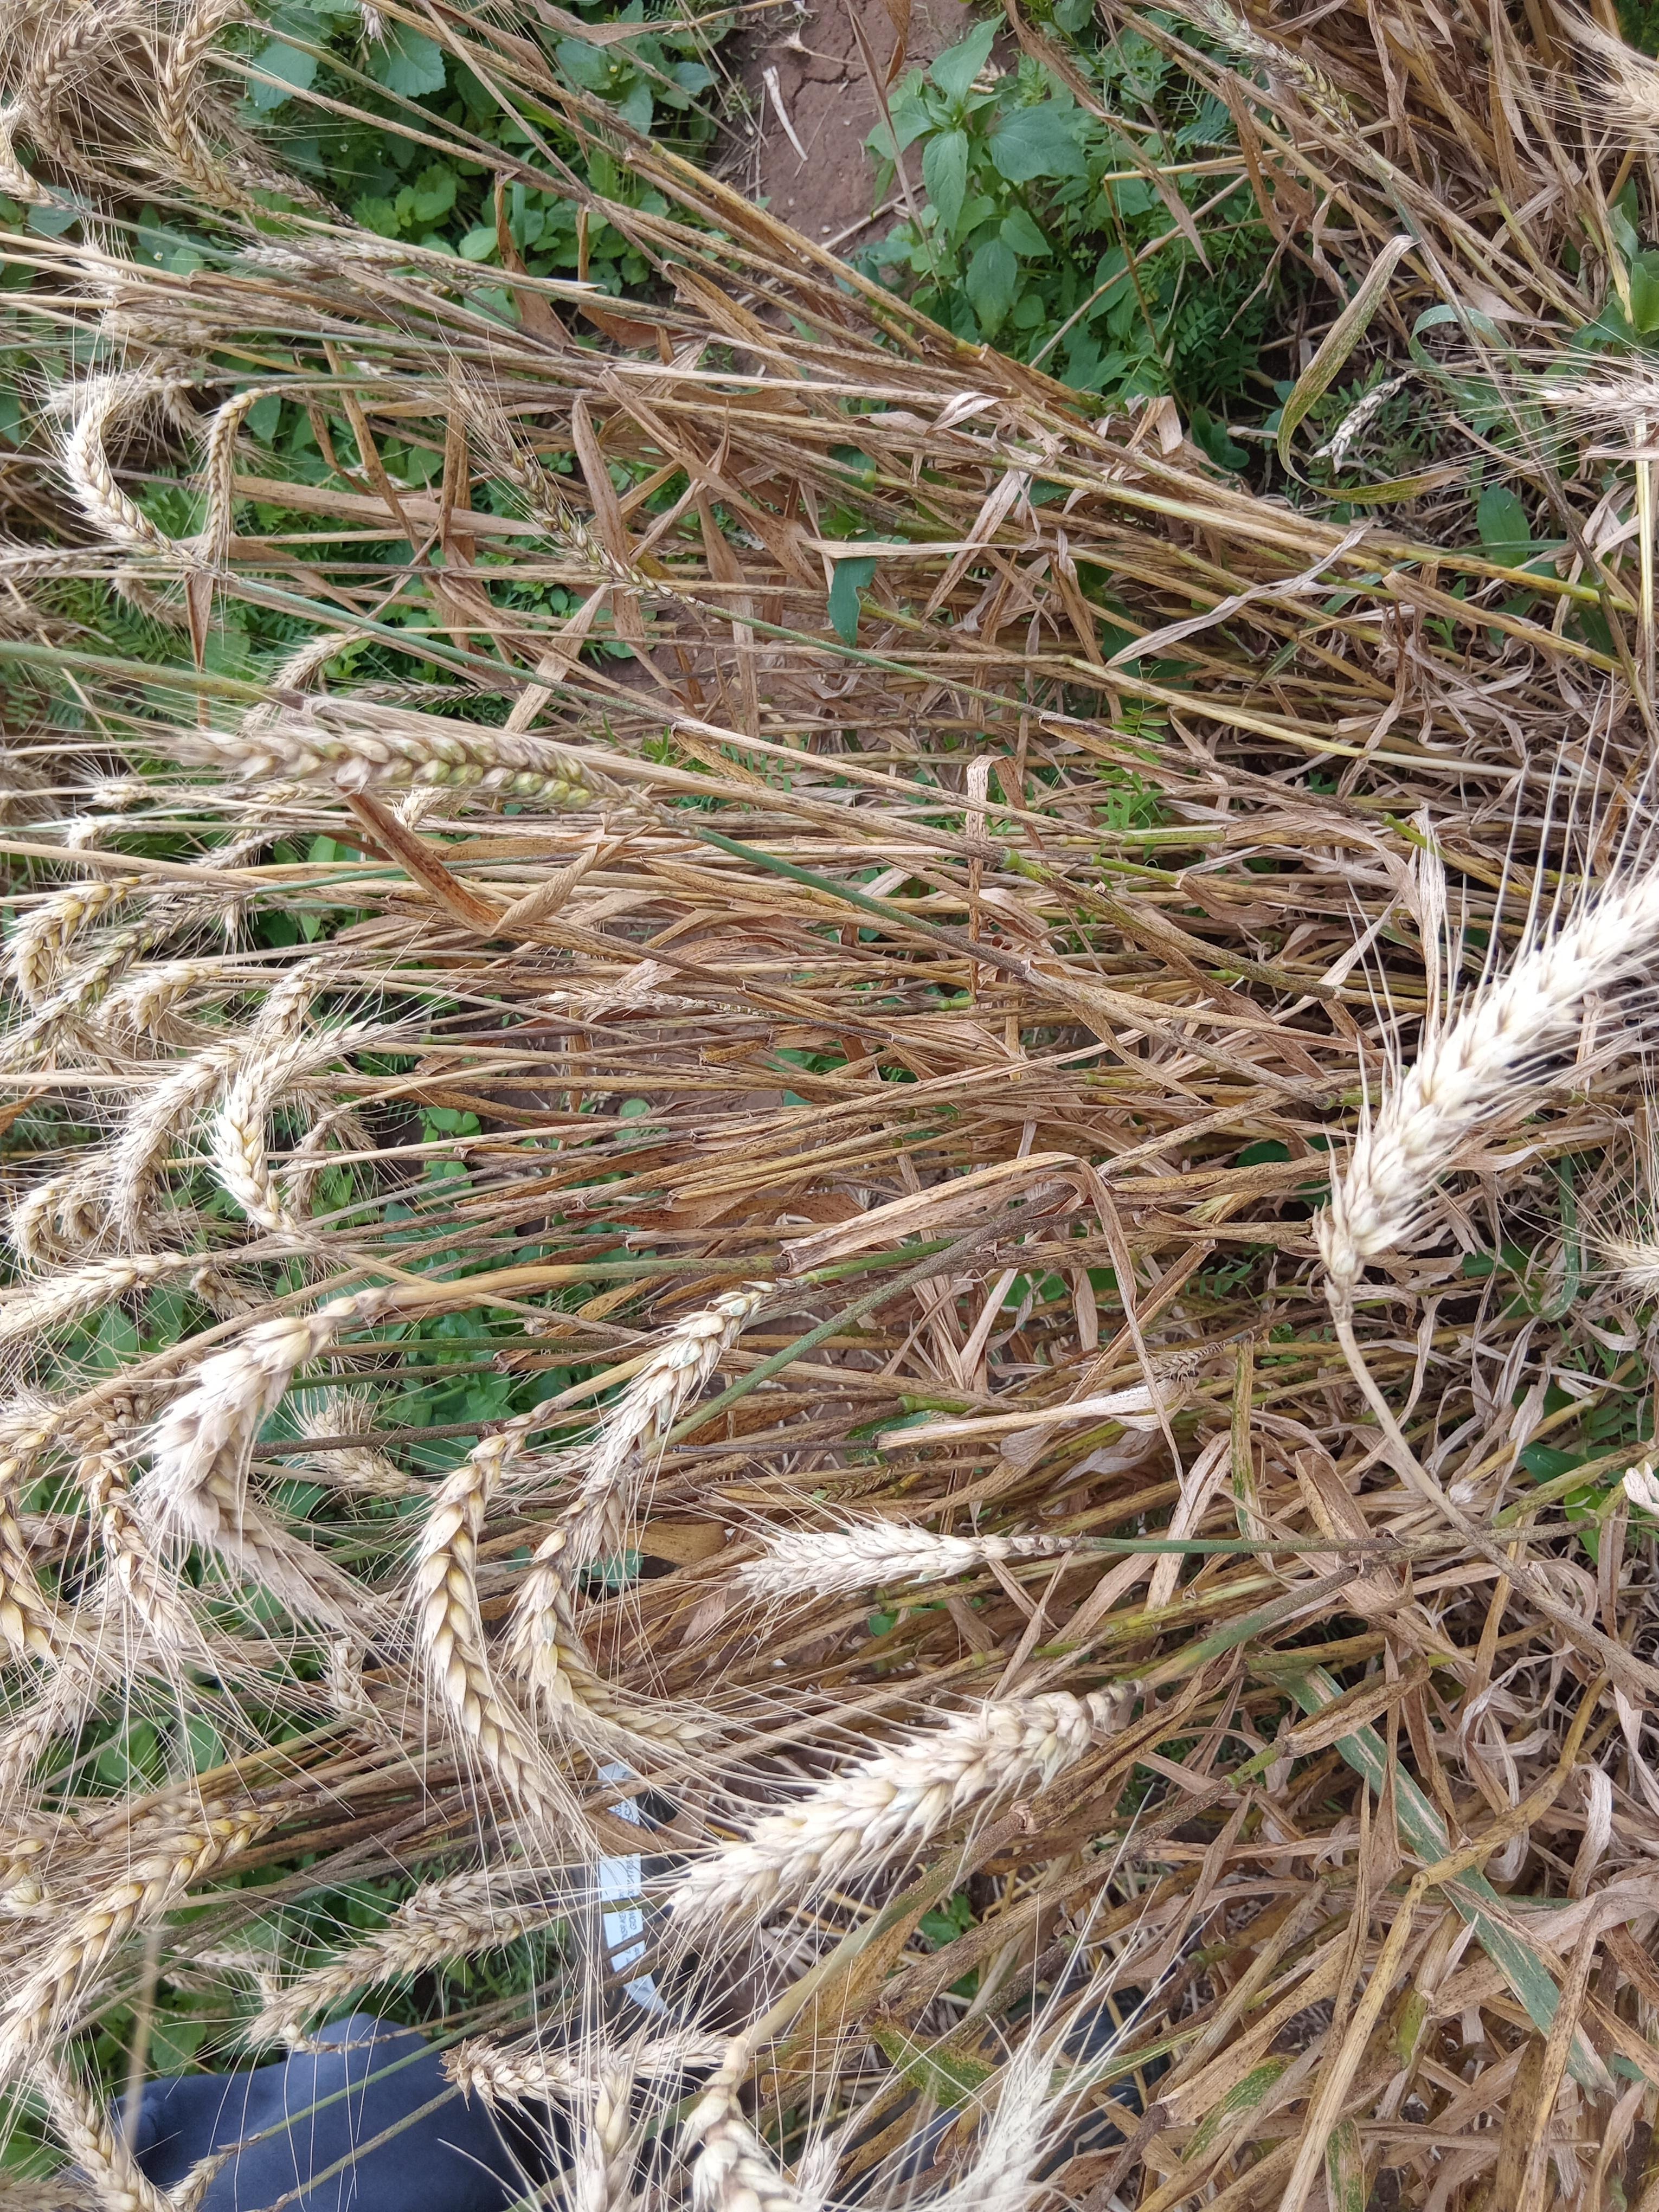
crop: wheat
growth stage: maturity
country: Kenya
